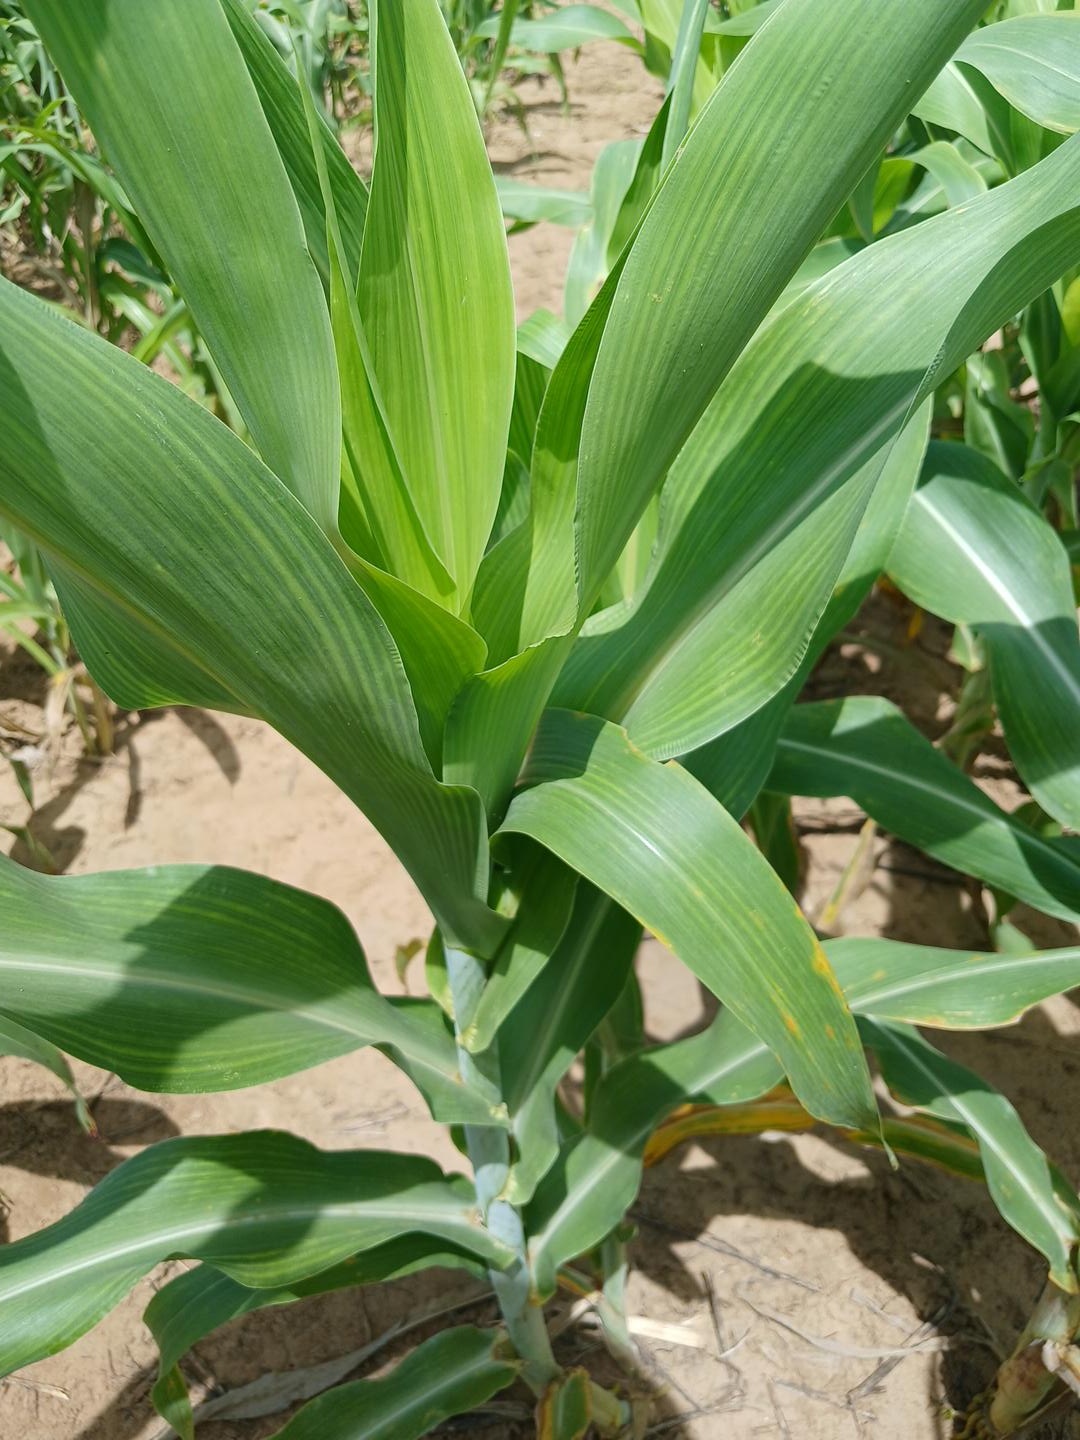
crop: sorghum
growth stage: vegetative
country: Senegal
